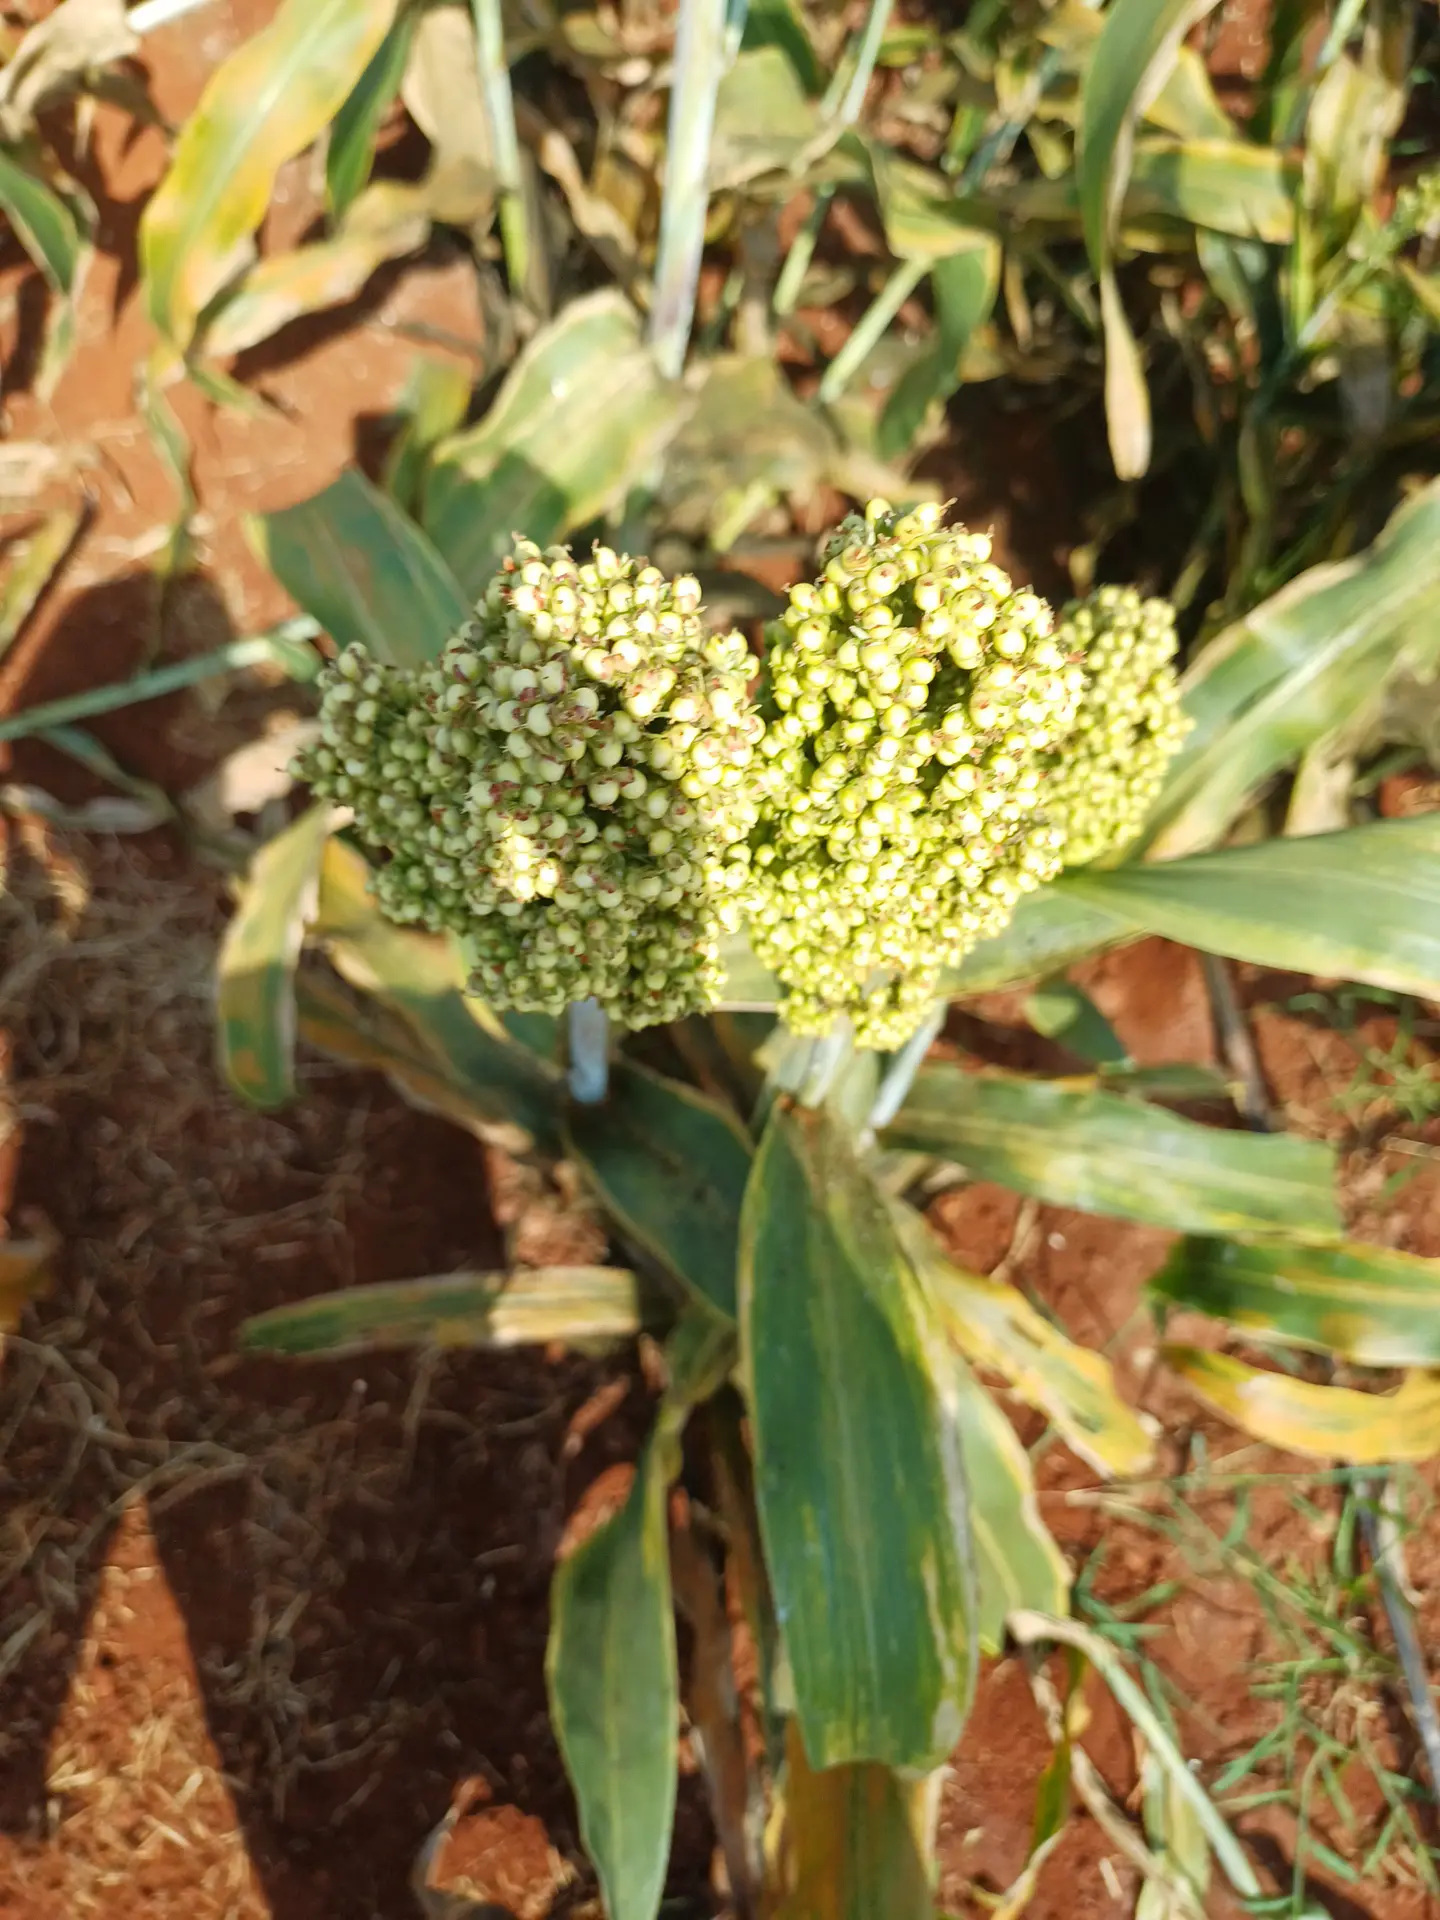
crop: sorghum
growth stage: filling grain
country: Kenya
